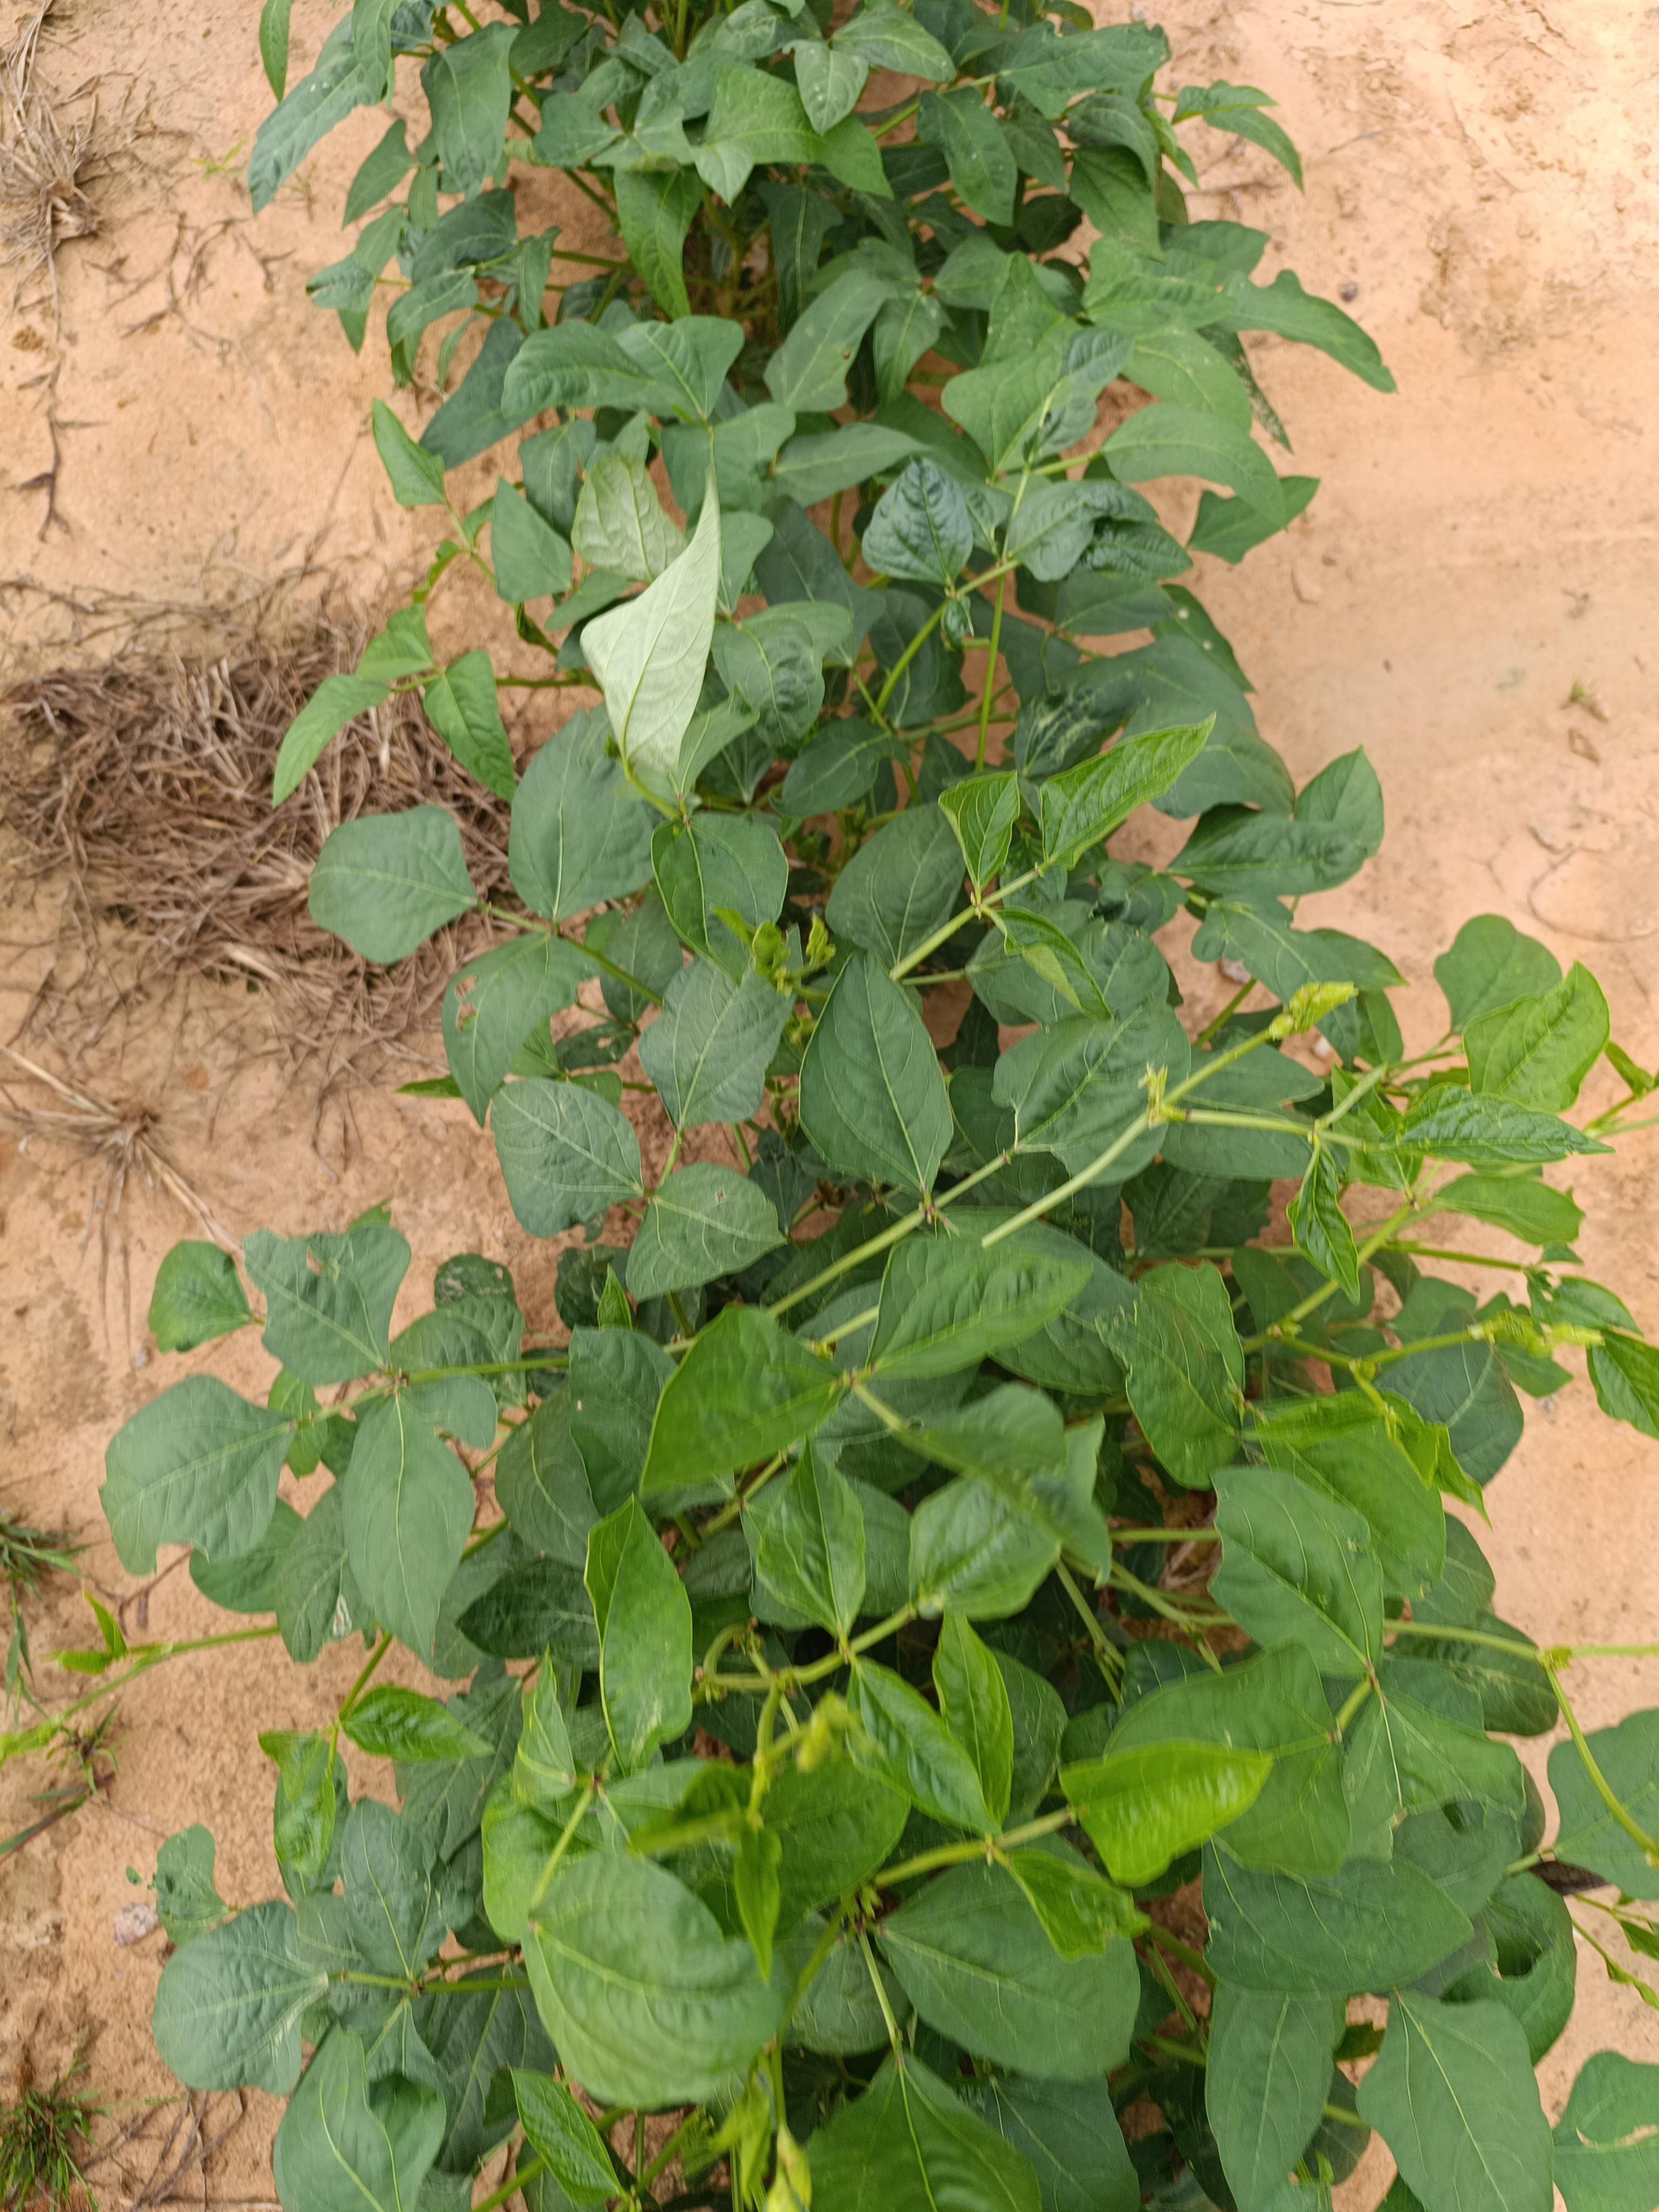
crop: cowpea
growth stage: emergence
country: Nigeria
